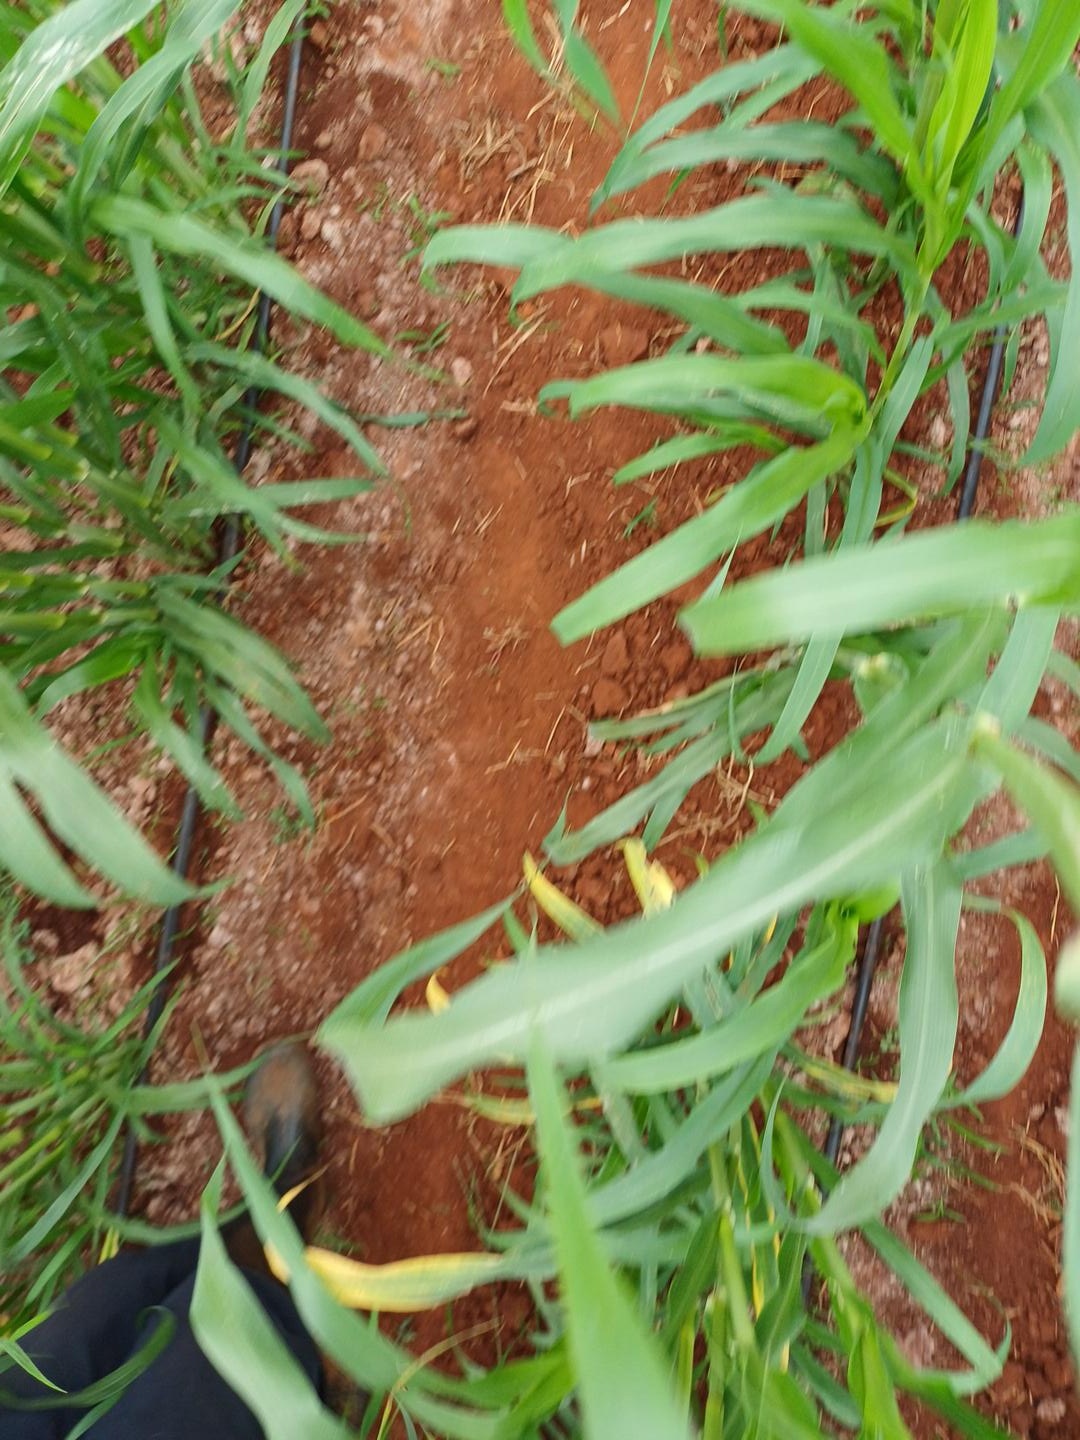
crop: pearl millet
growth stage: flowering
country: Kenya
